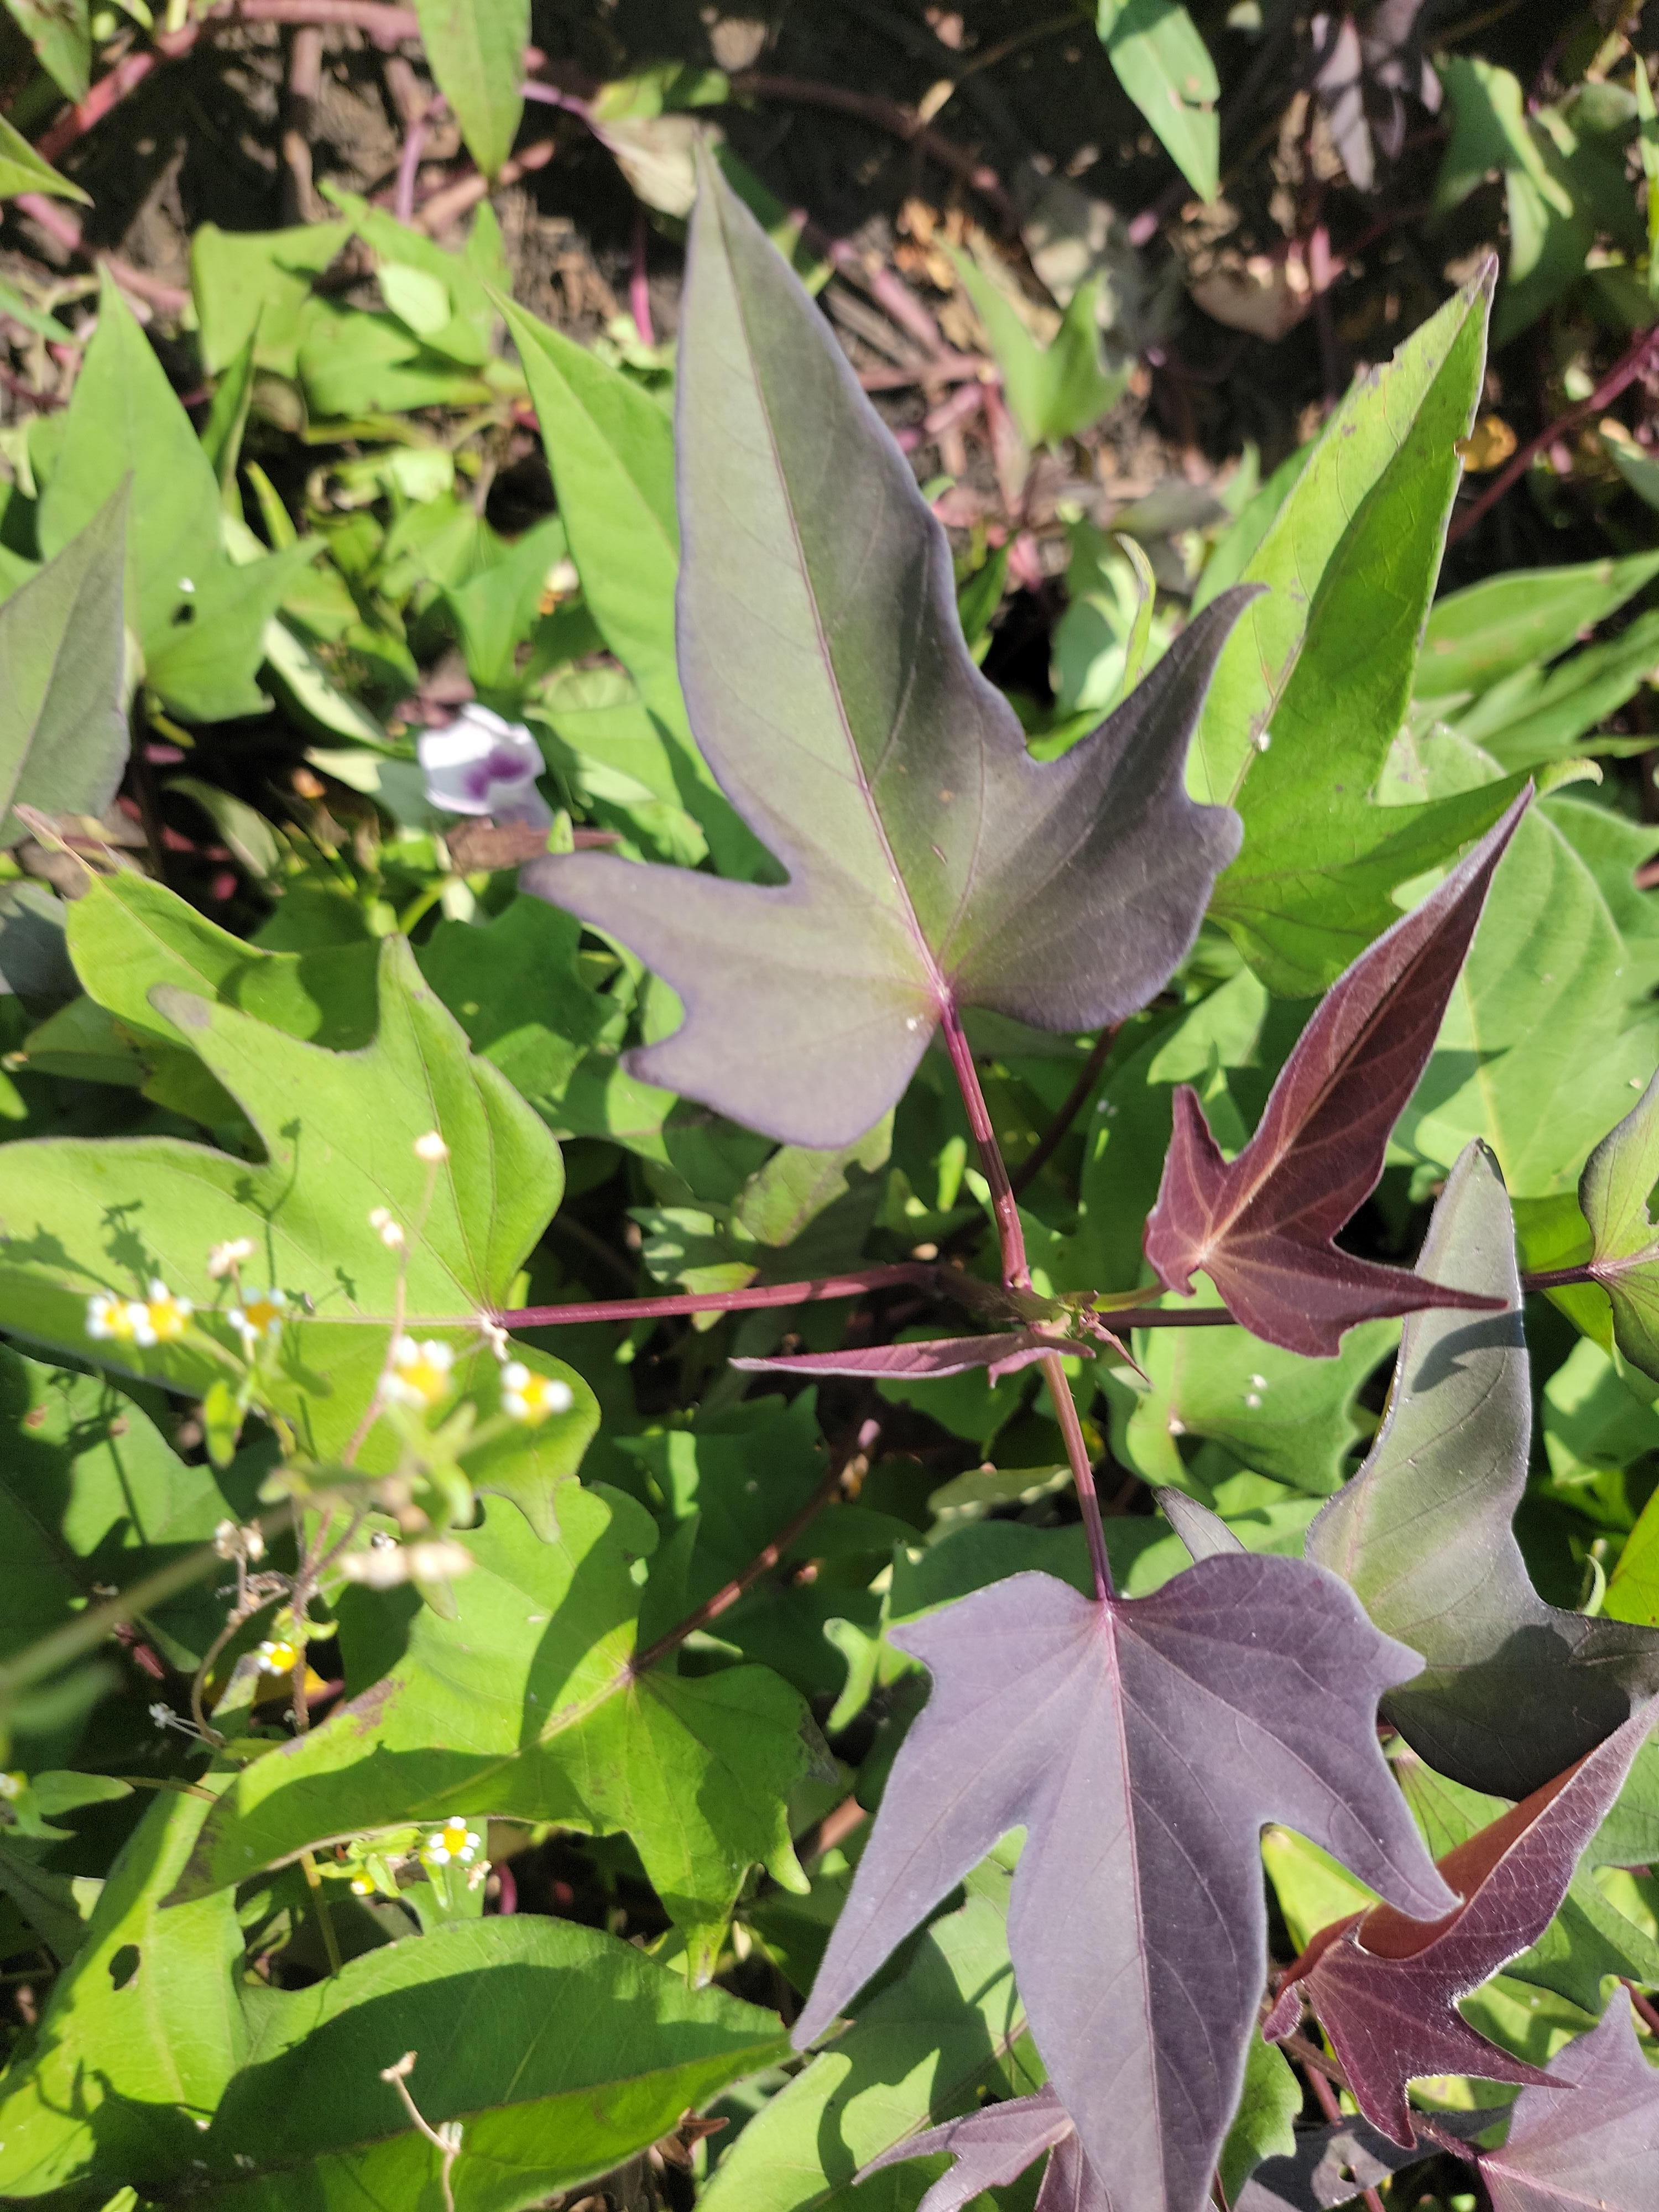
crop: sweet potato
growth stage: flowering
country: Tanzania
